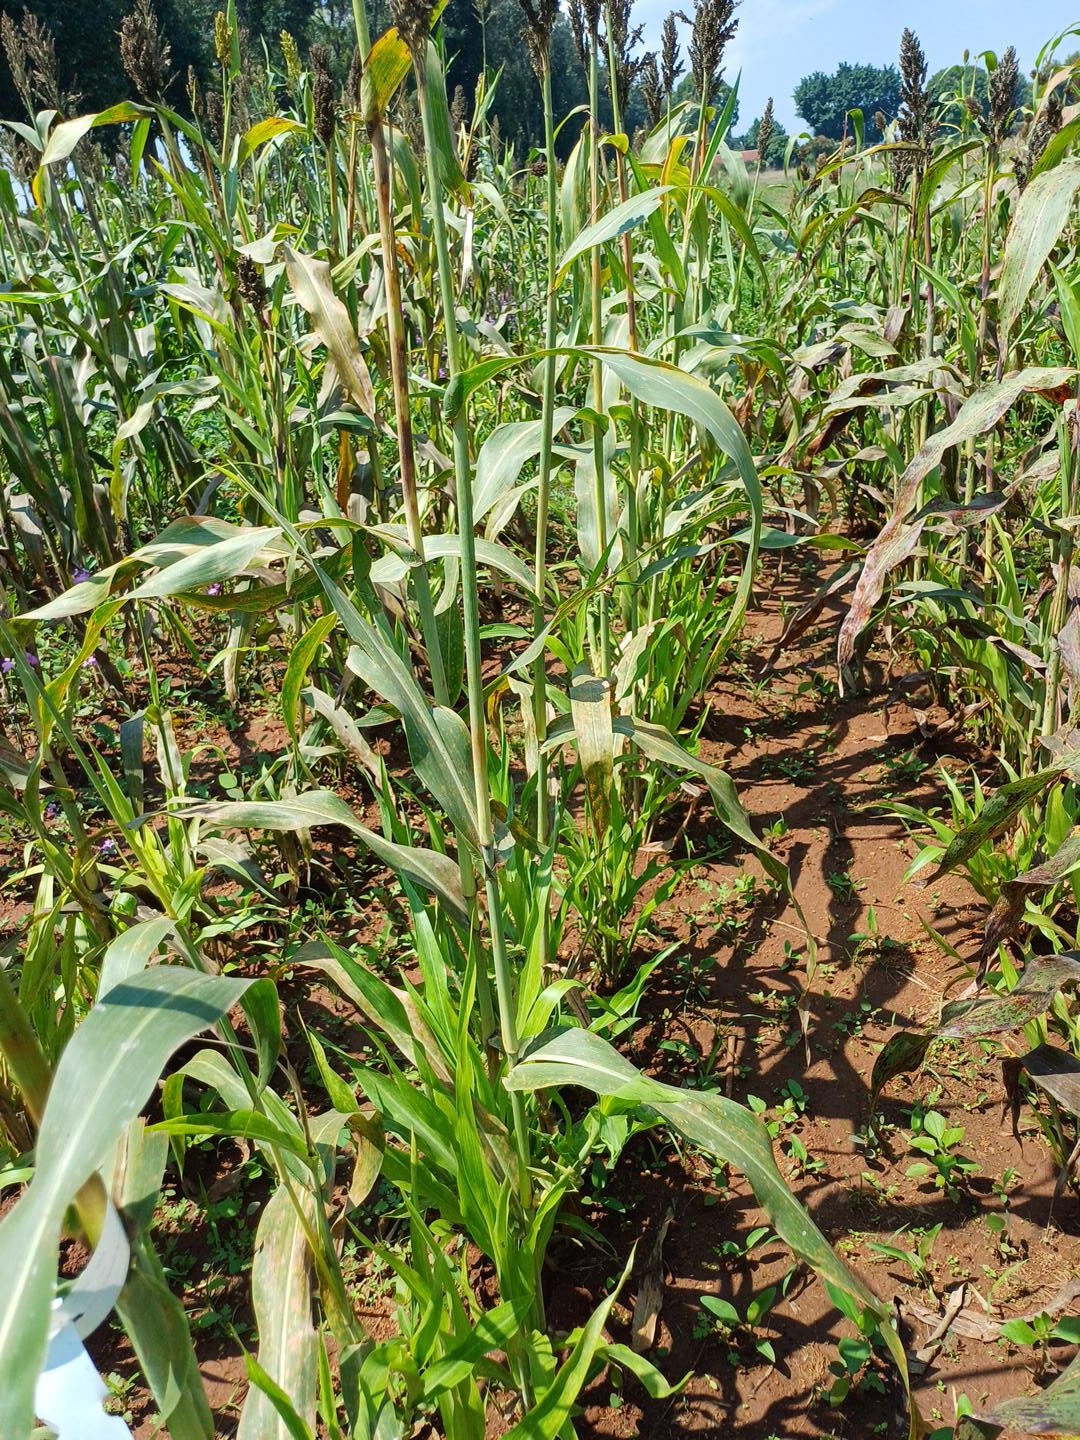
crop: sorghum
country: Kenya
